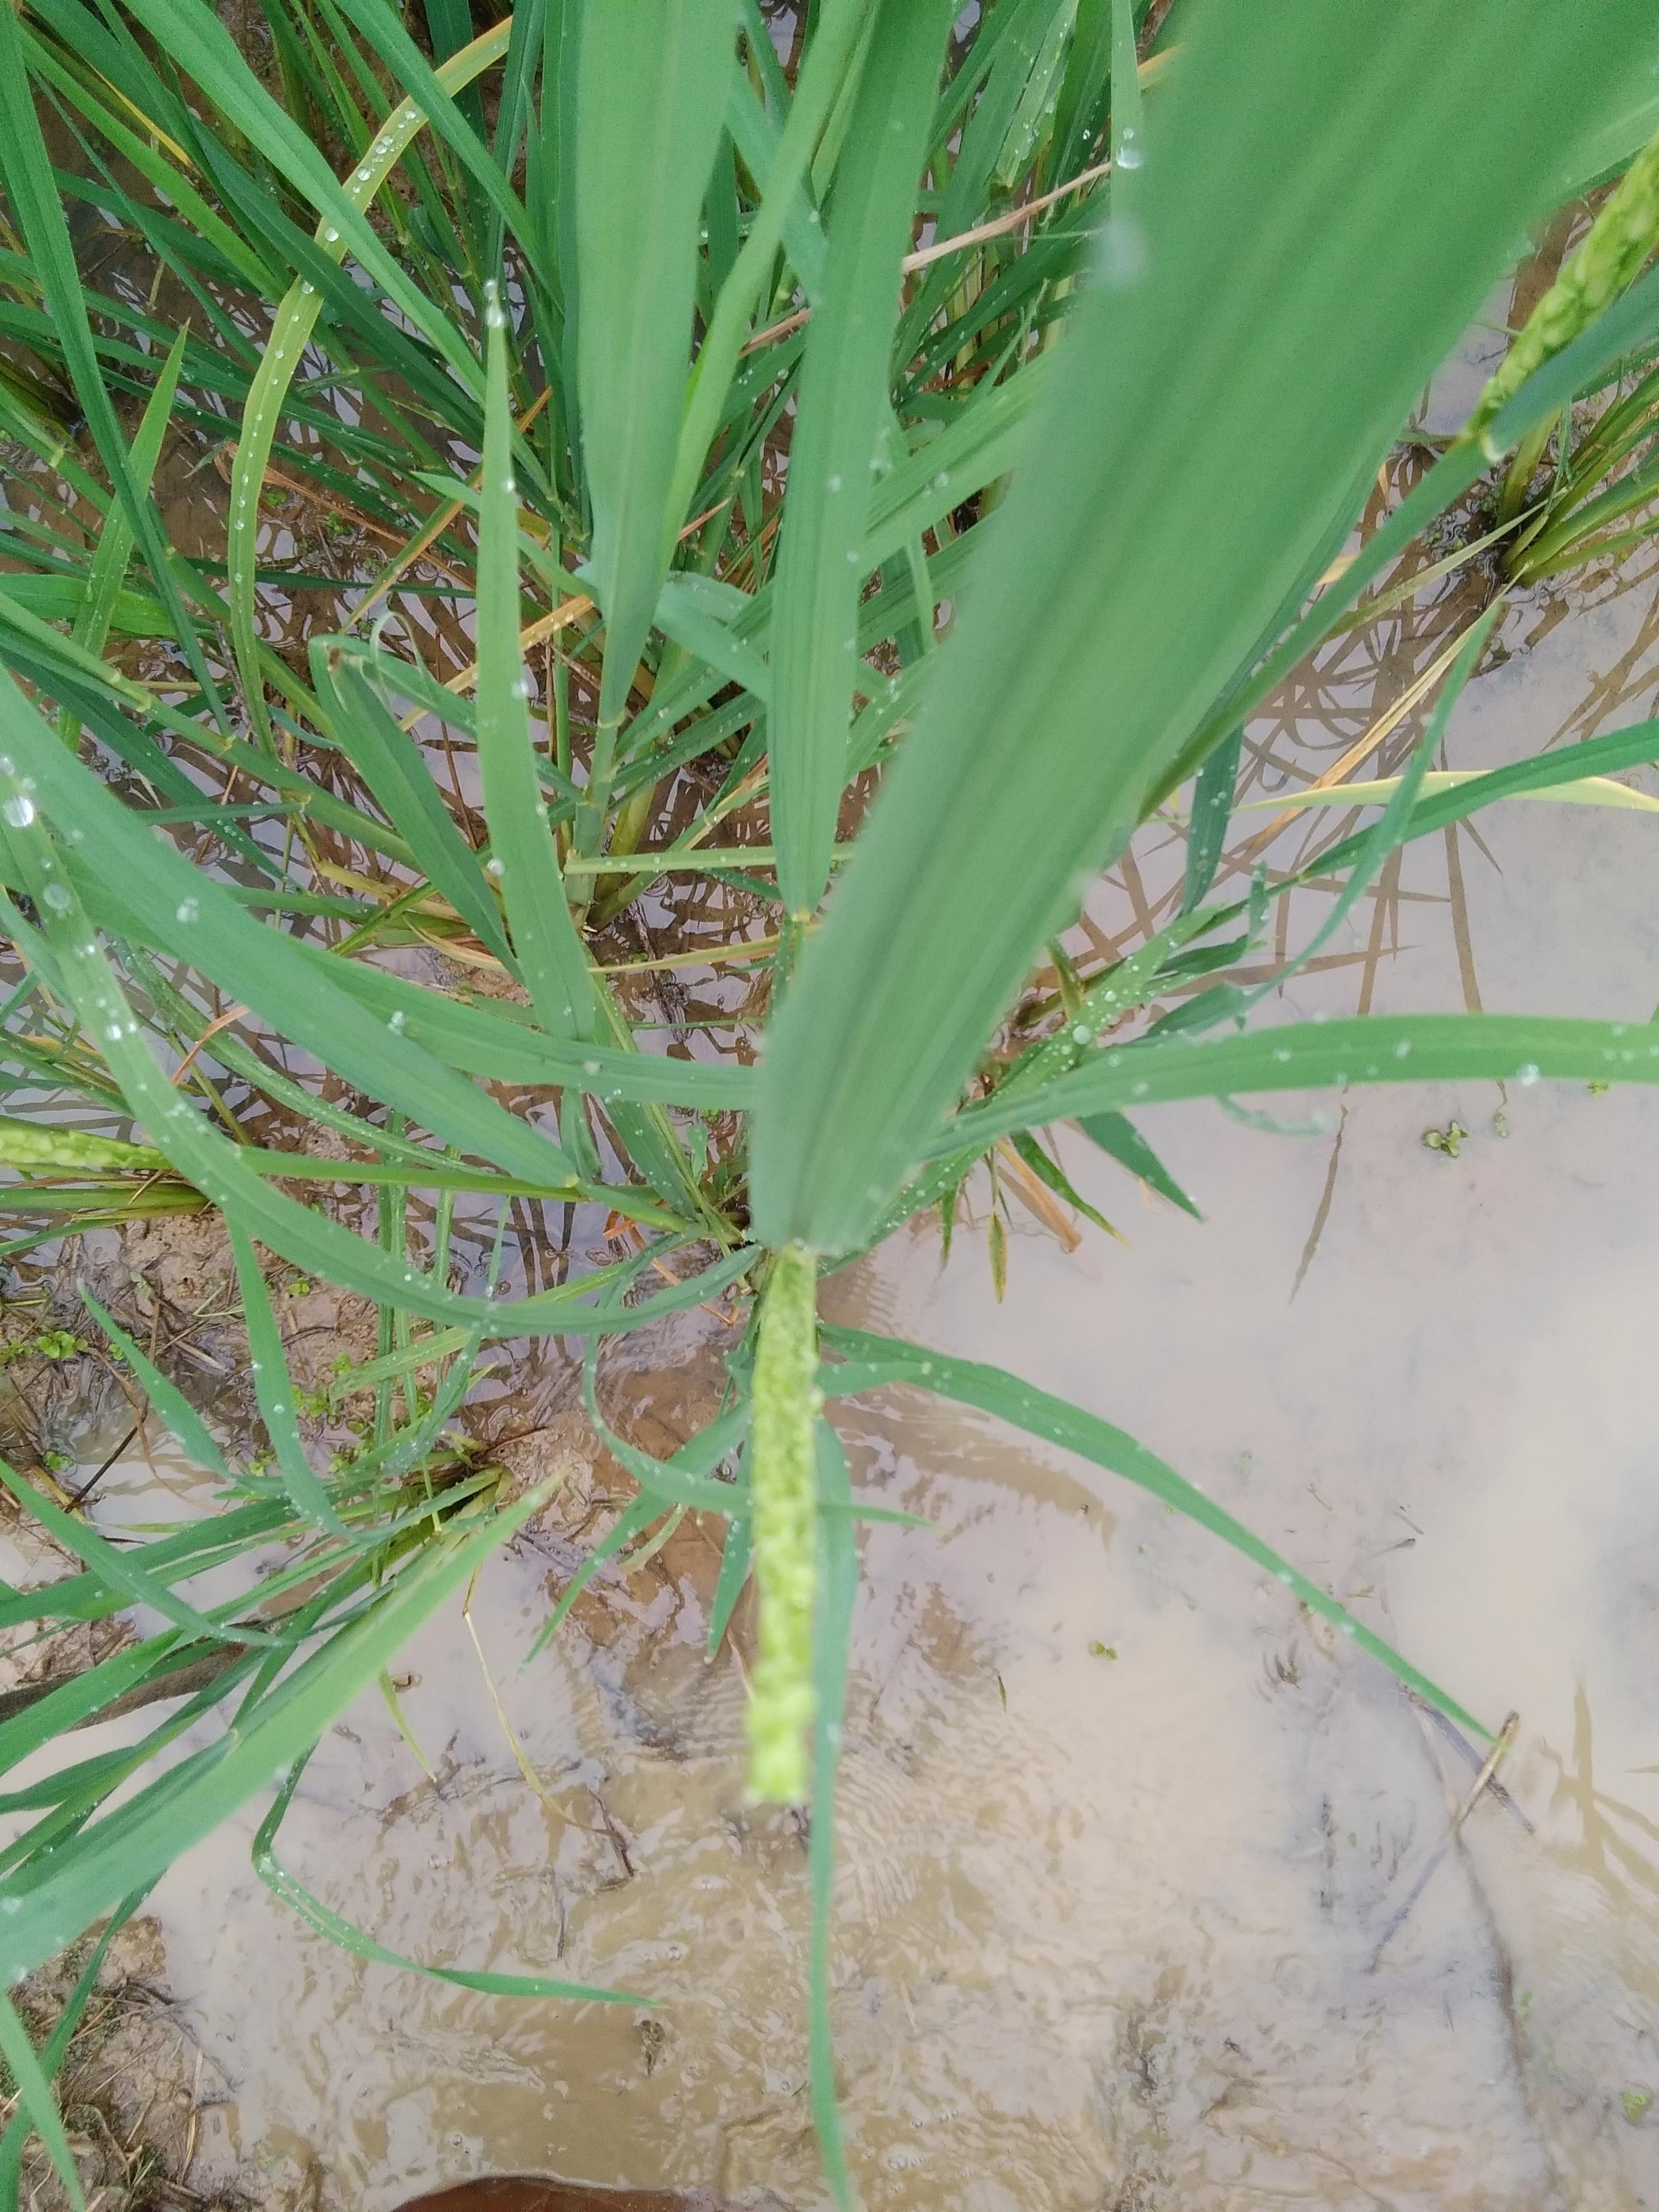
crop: rice
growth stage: heading
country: Nigeria
